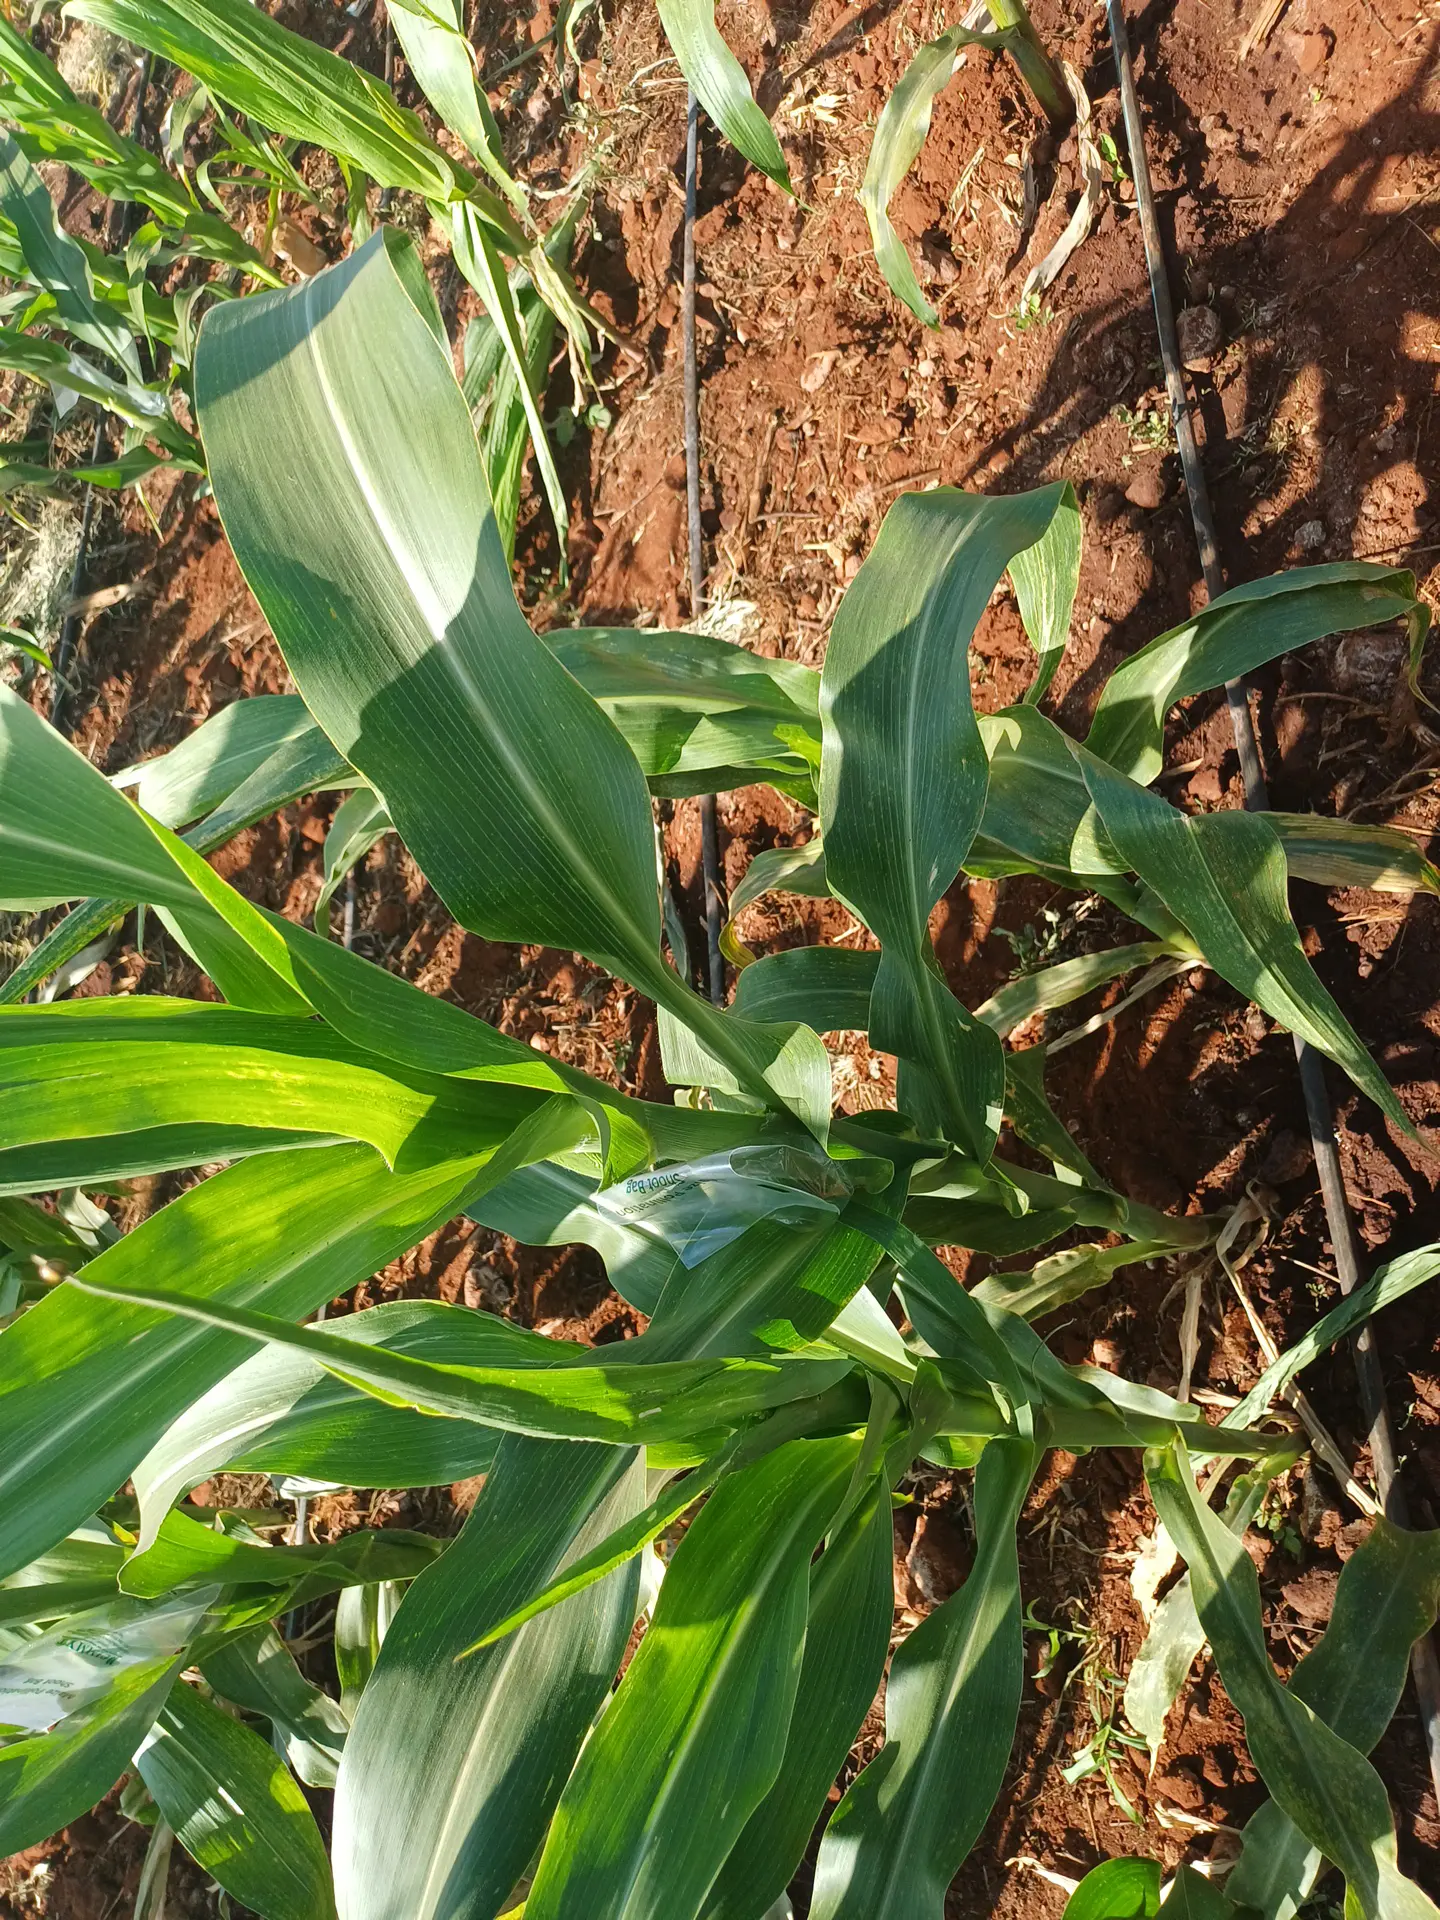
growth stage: maturity
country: Kenya
